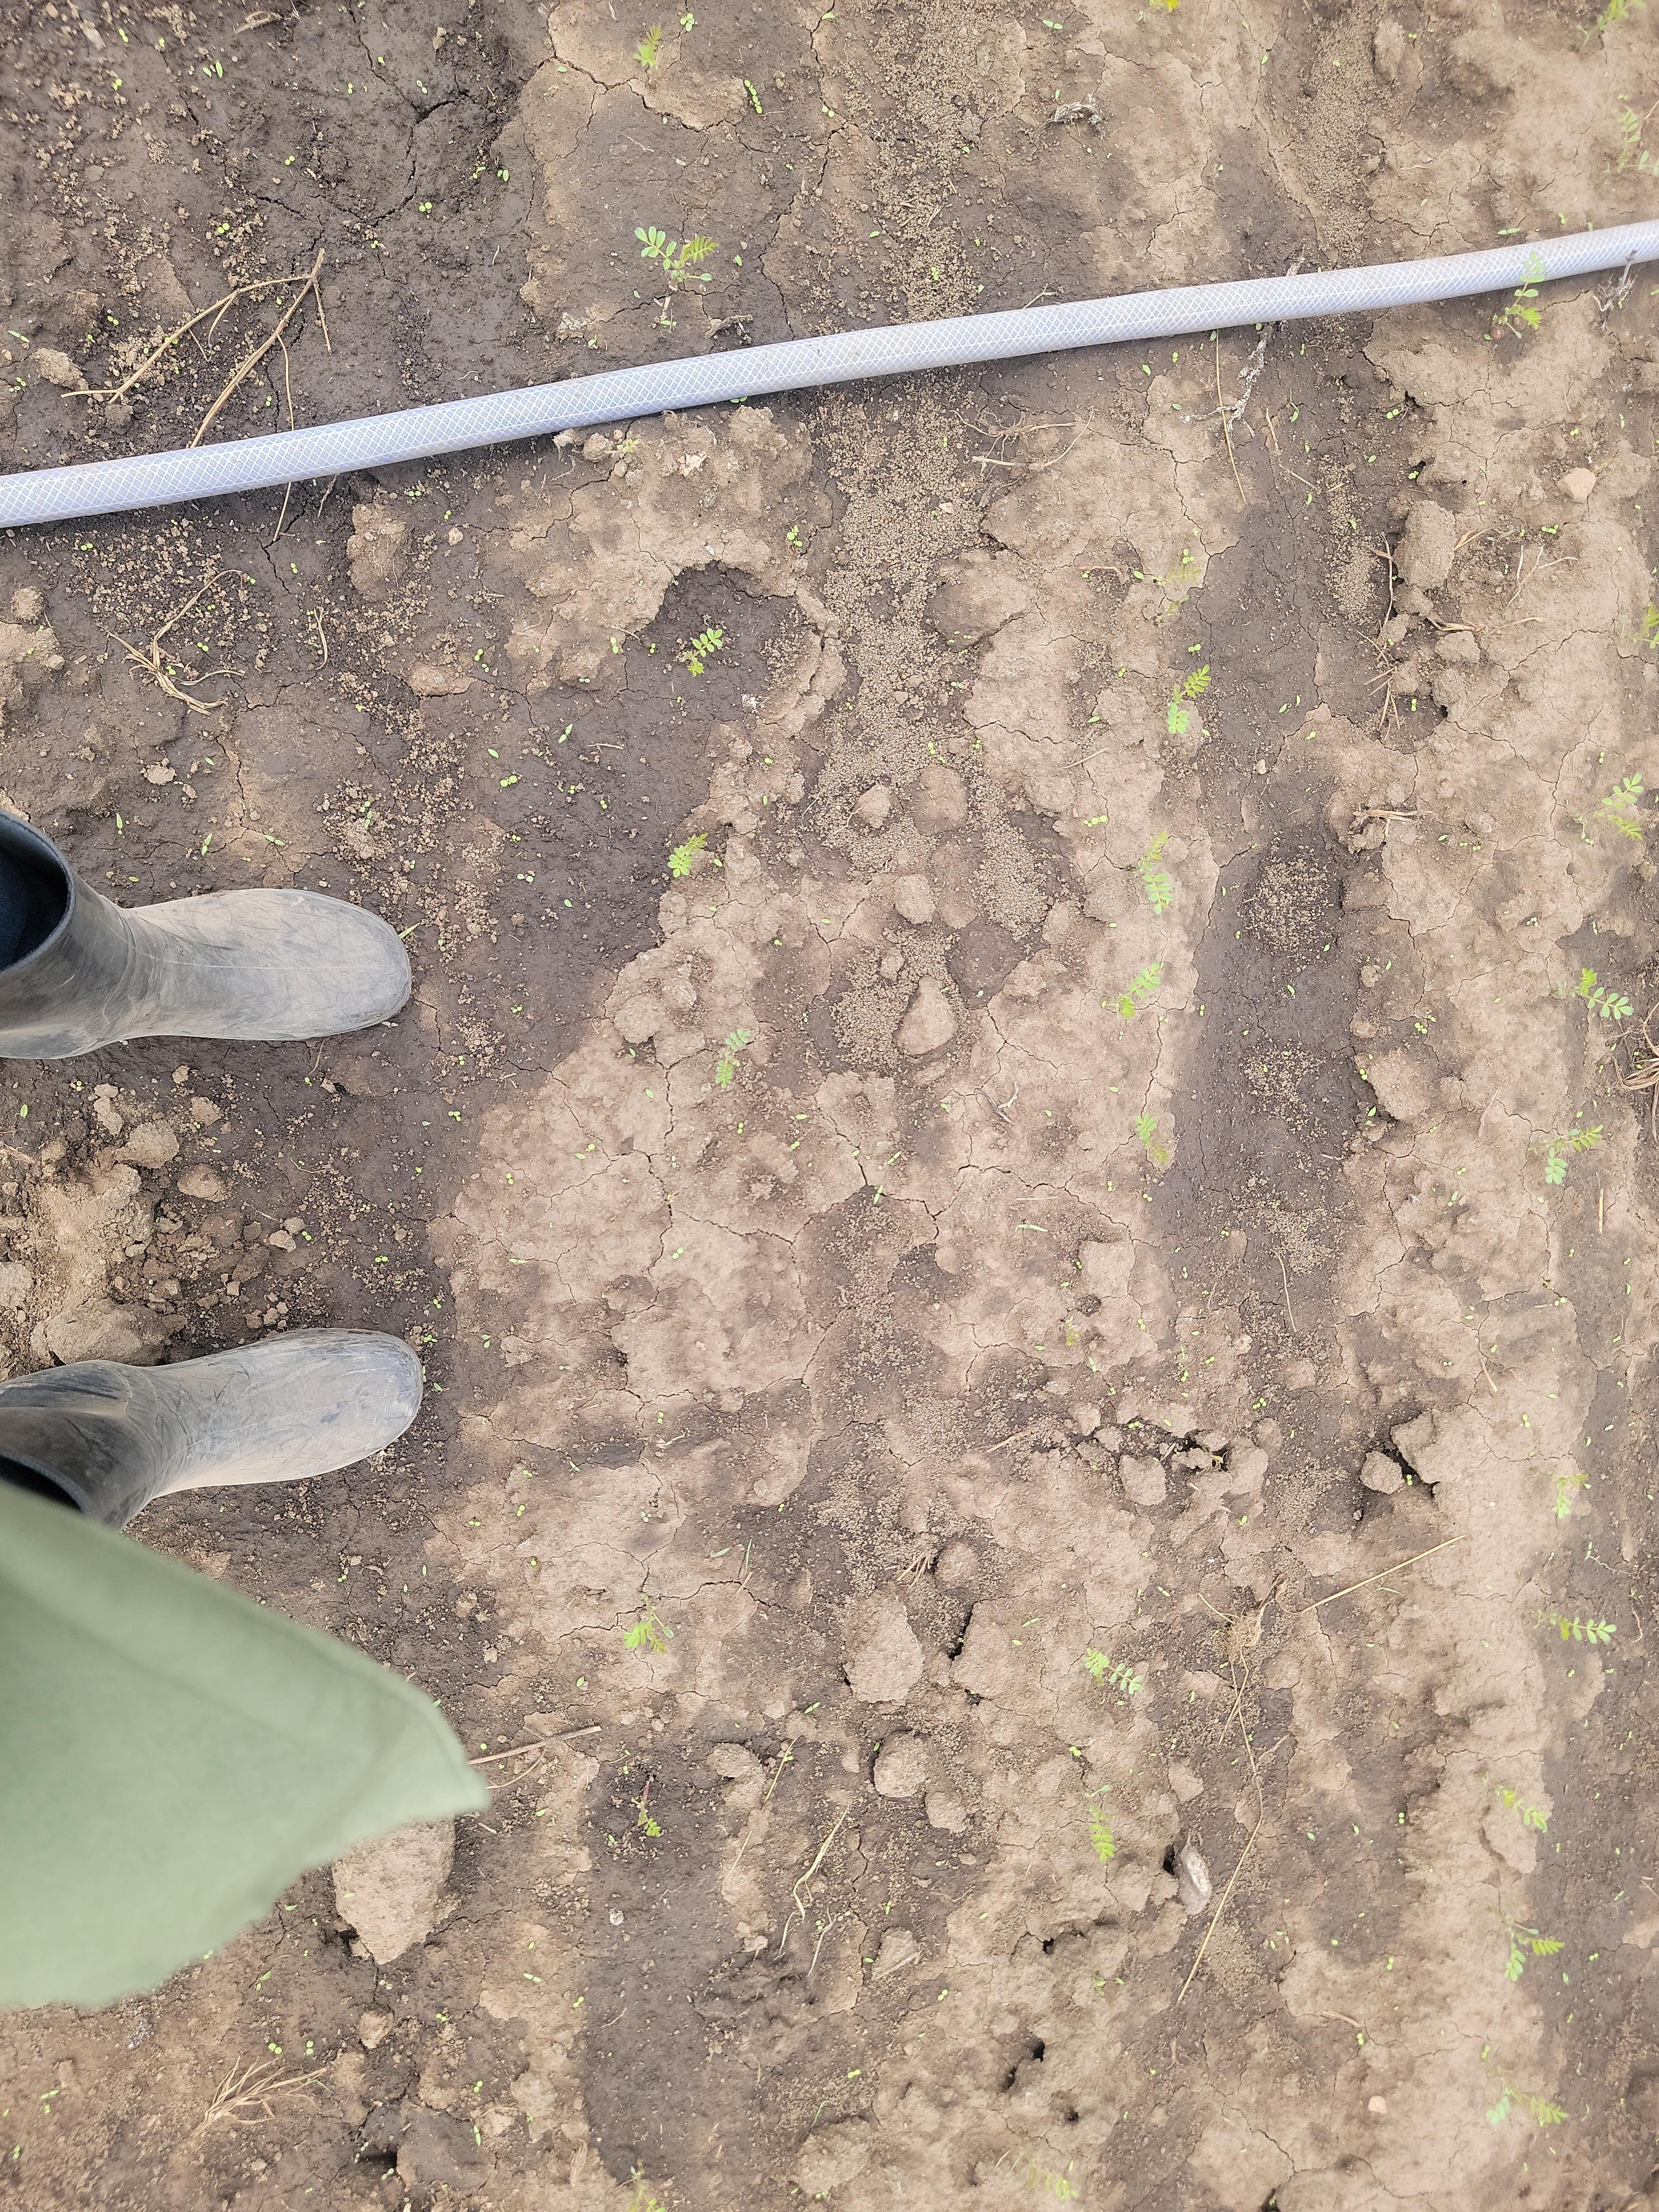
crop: chickpea
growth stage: emergence
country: Tanzania
